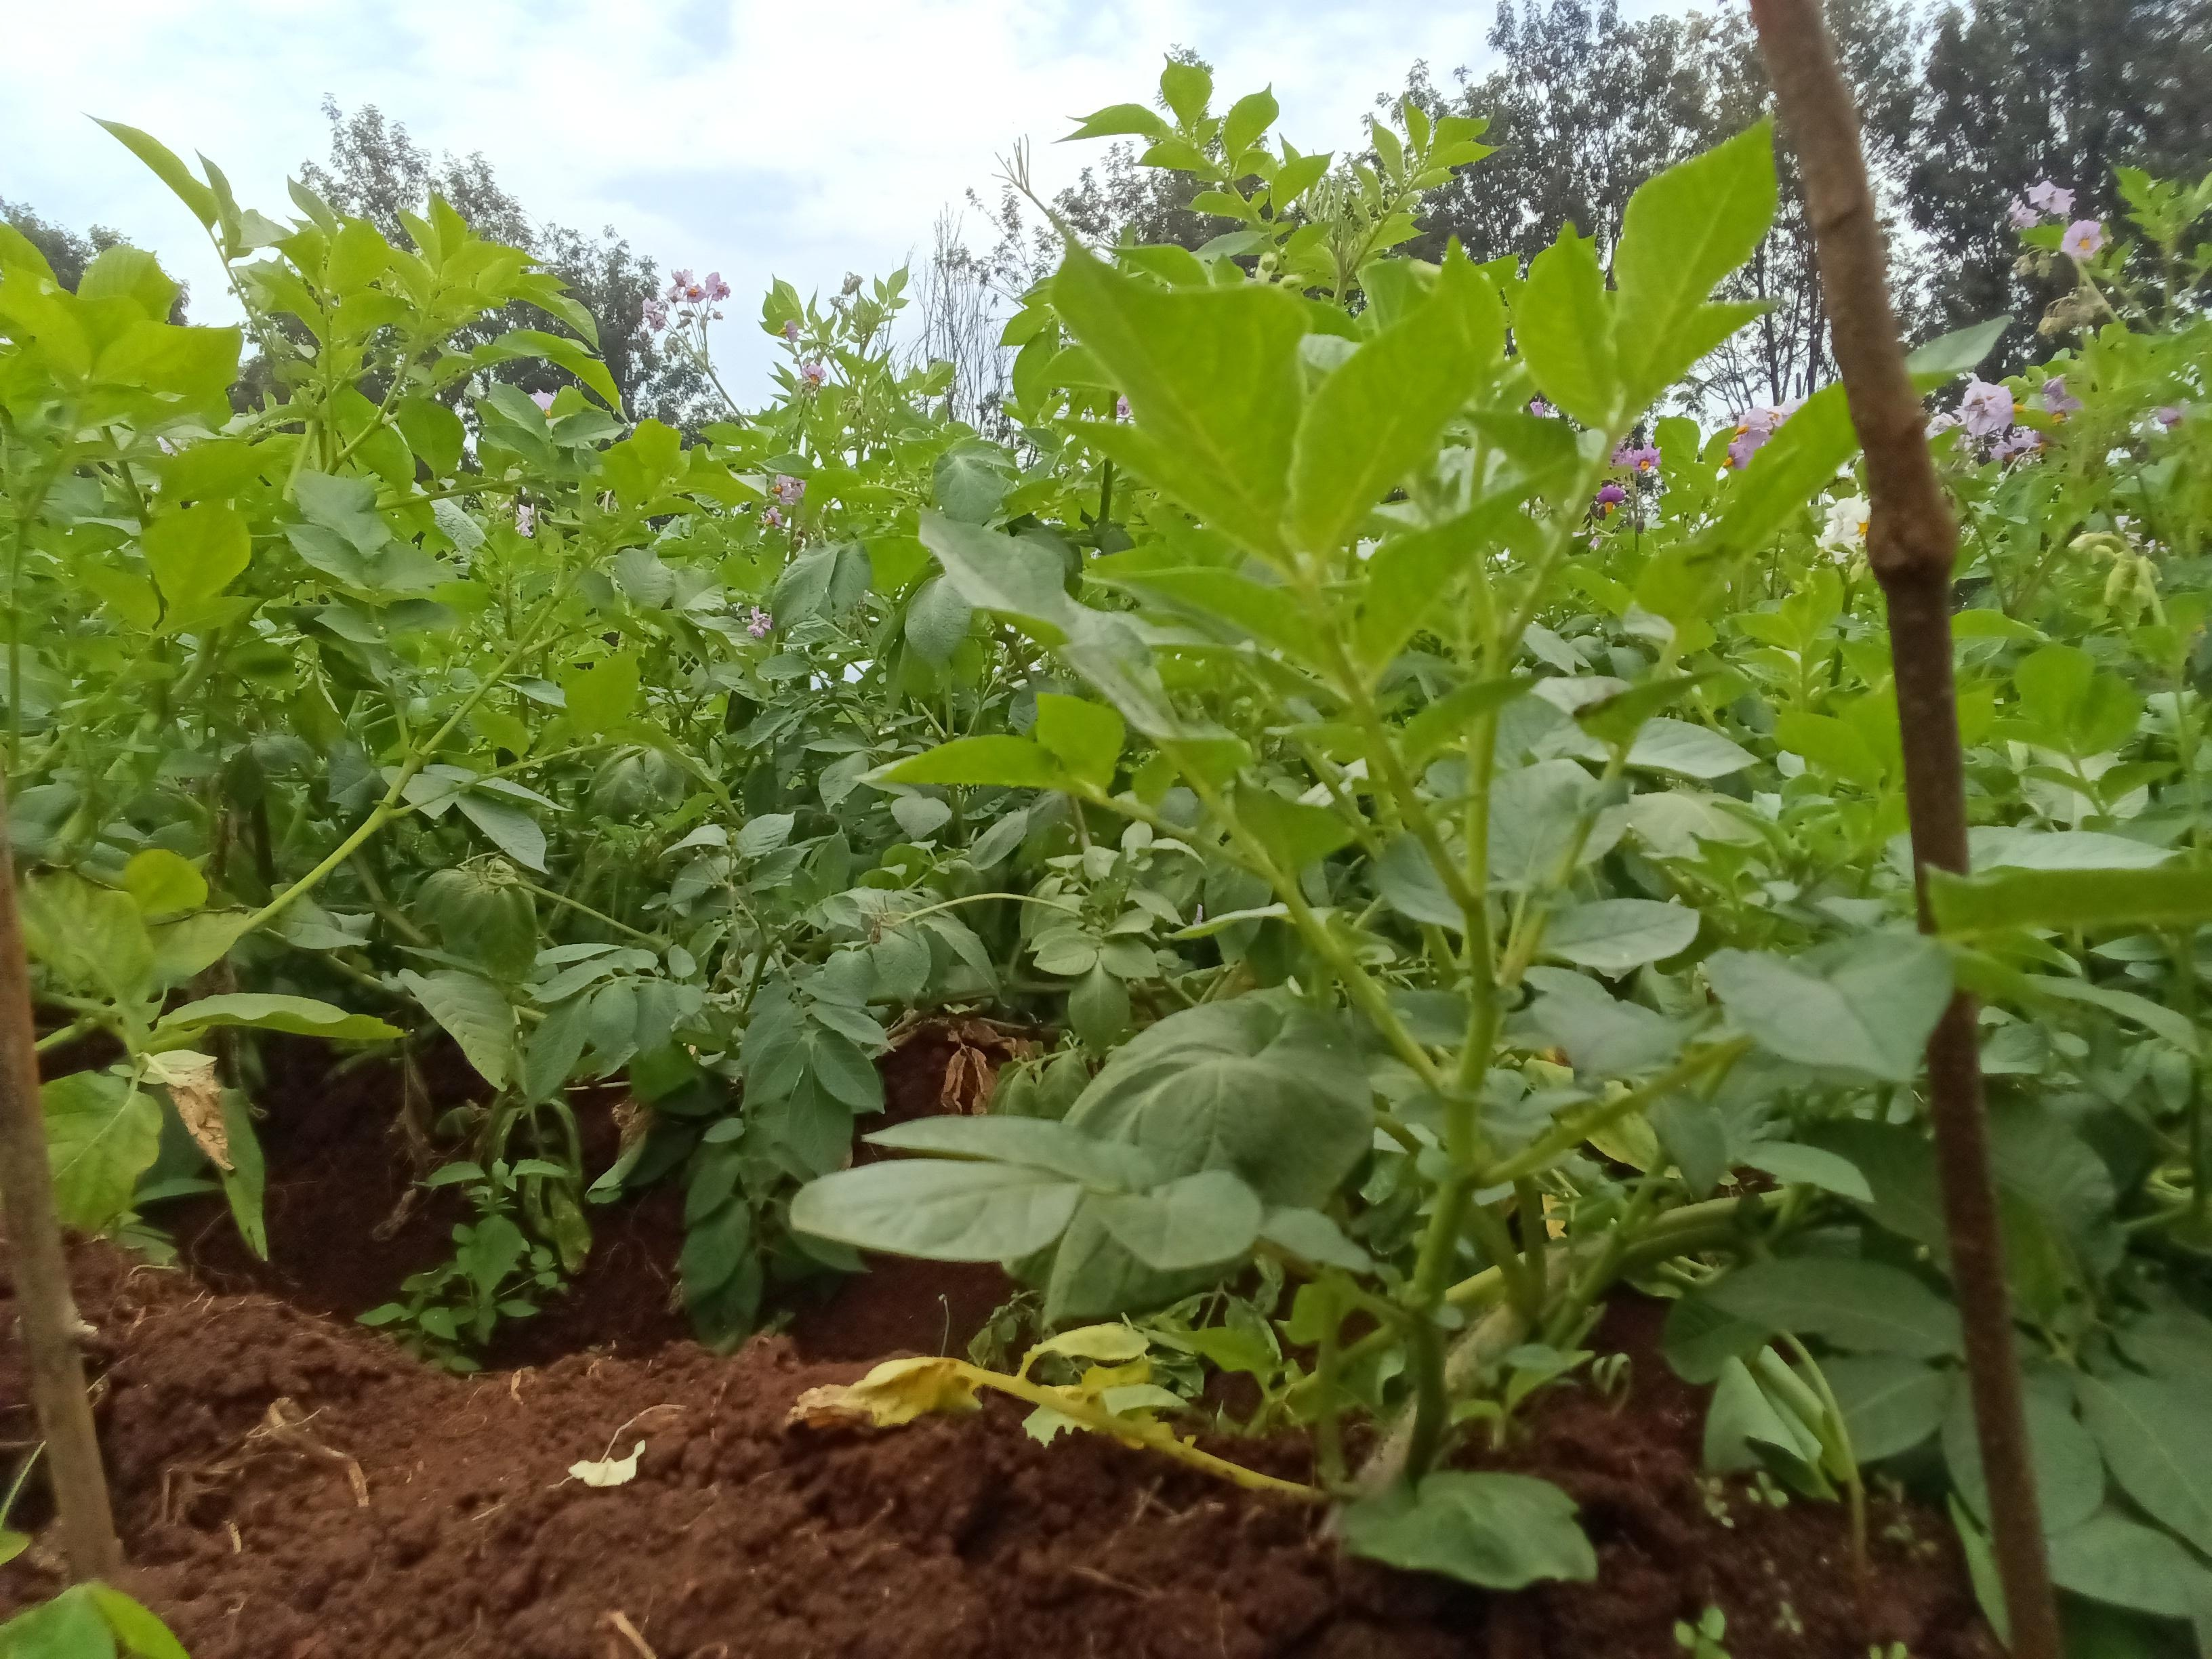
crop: potato
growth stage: maturity
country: Kenya
